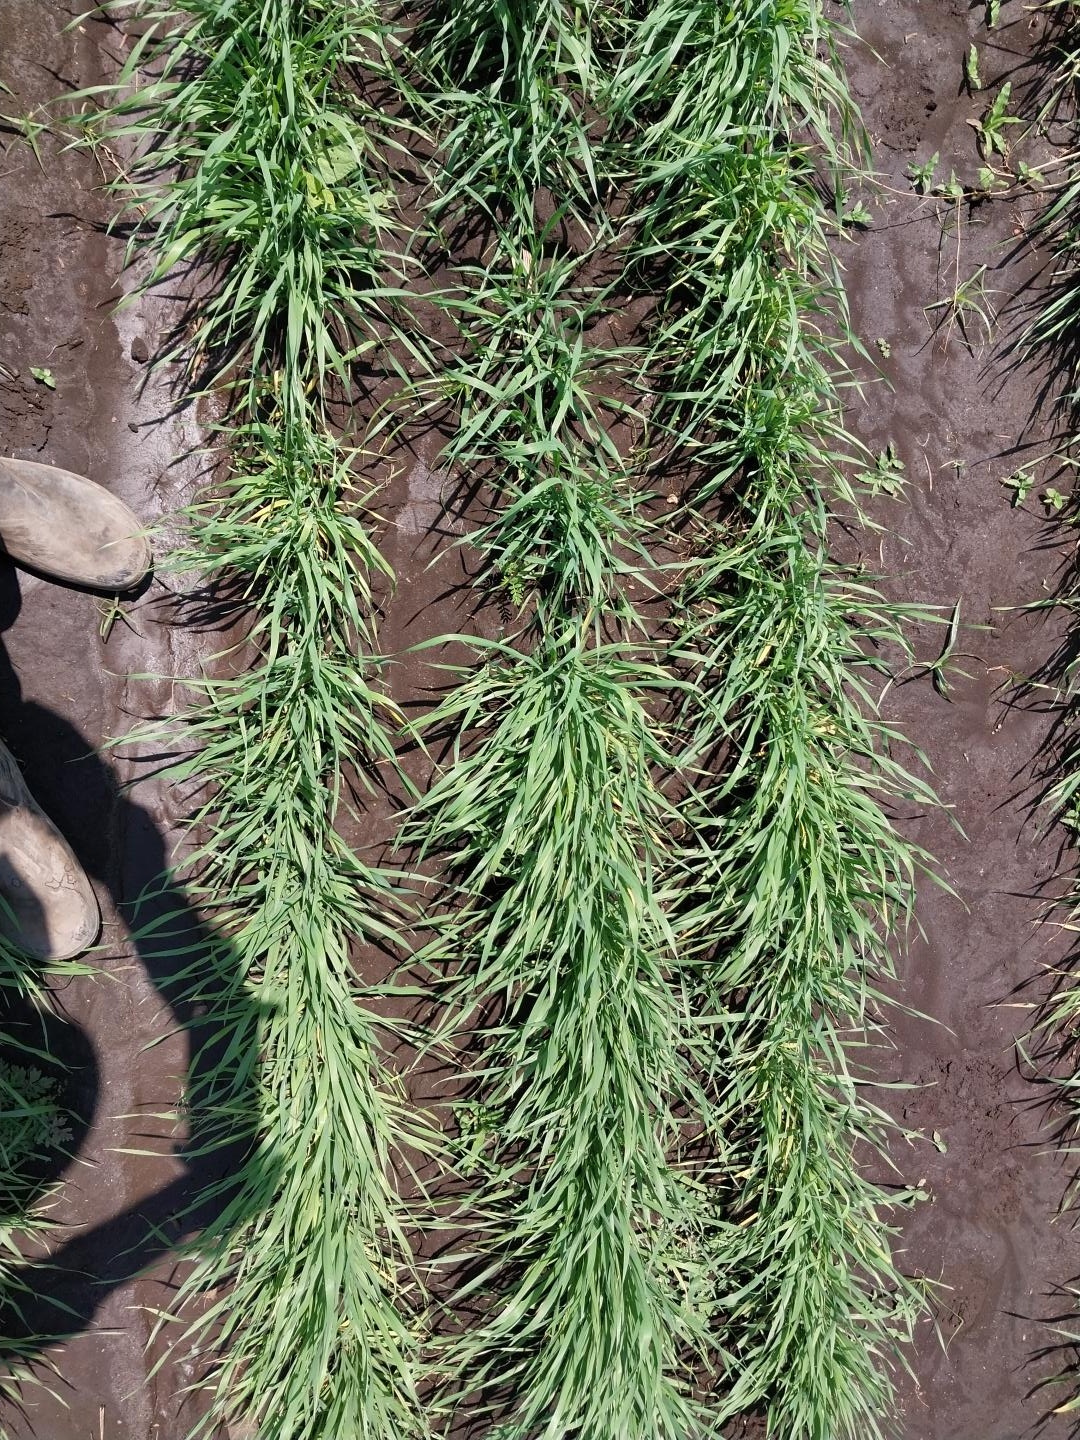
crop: wheat
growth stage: vegetative
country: Tanzania
